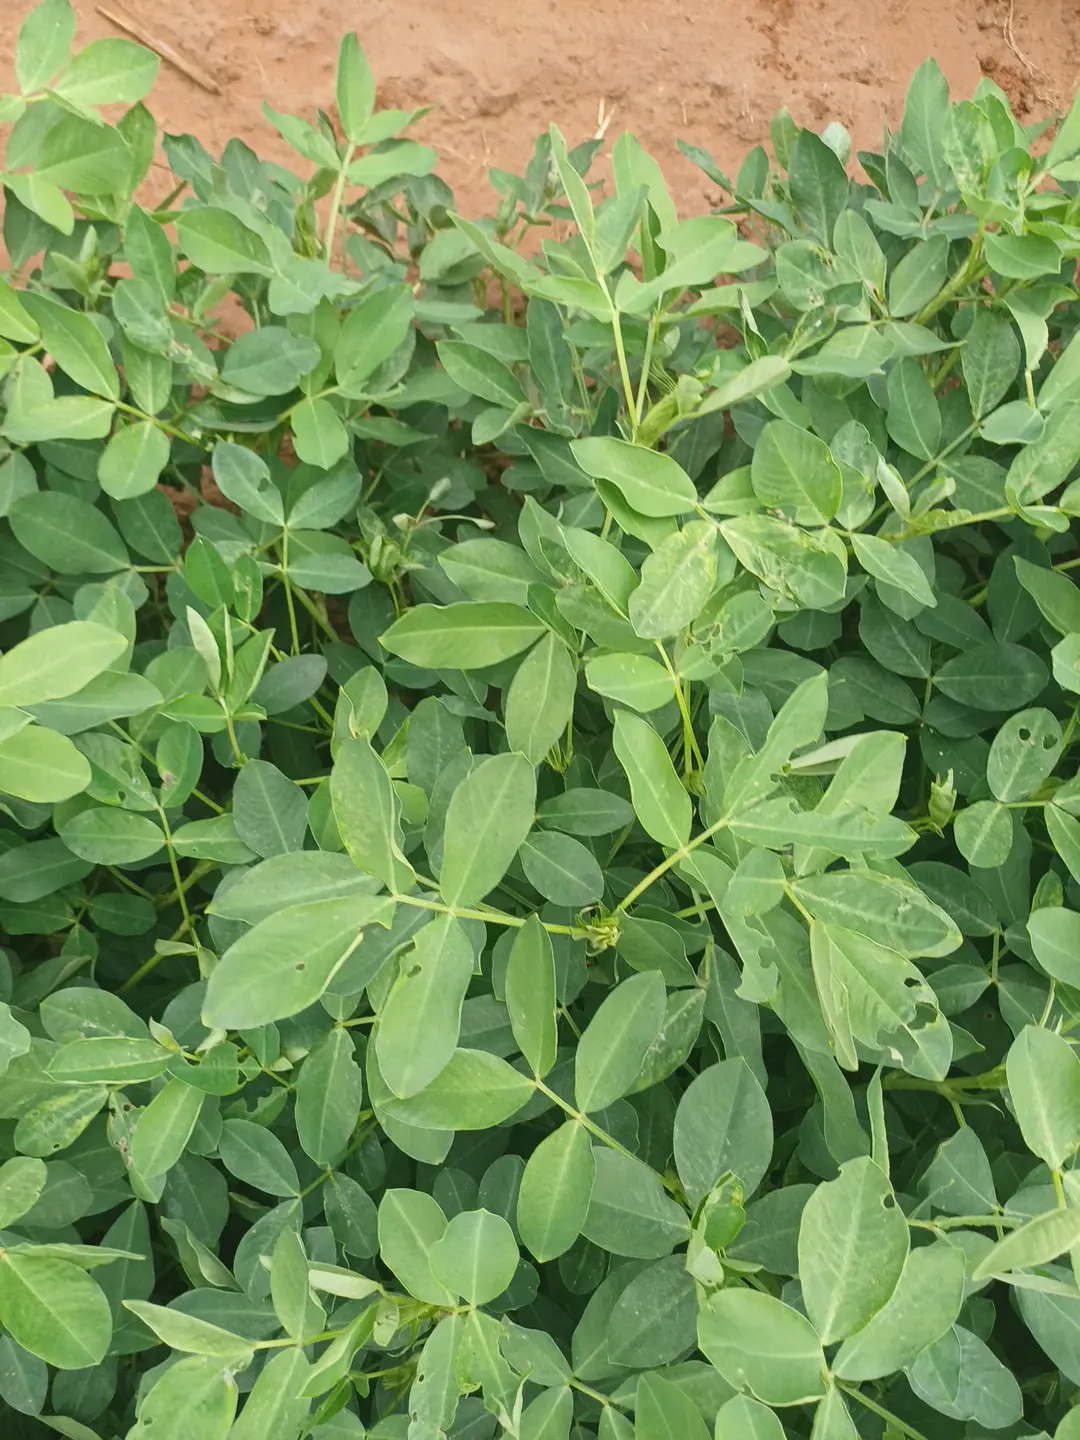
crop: groundnut
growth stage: pegging
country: Kenya
